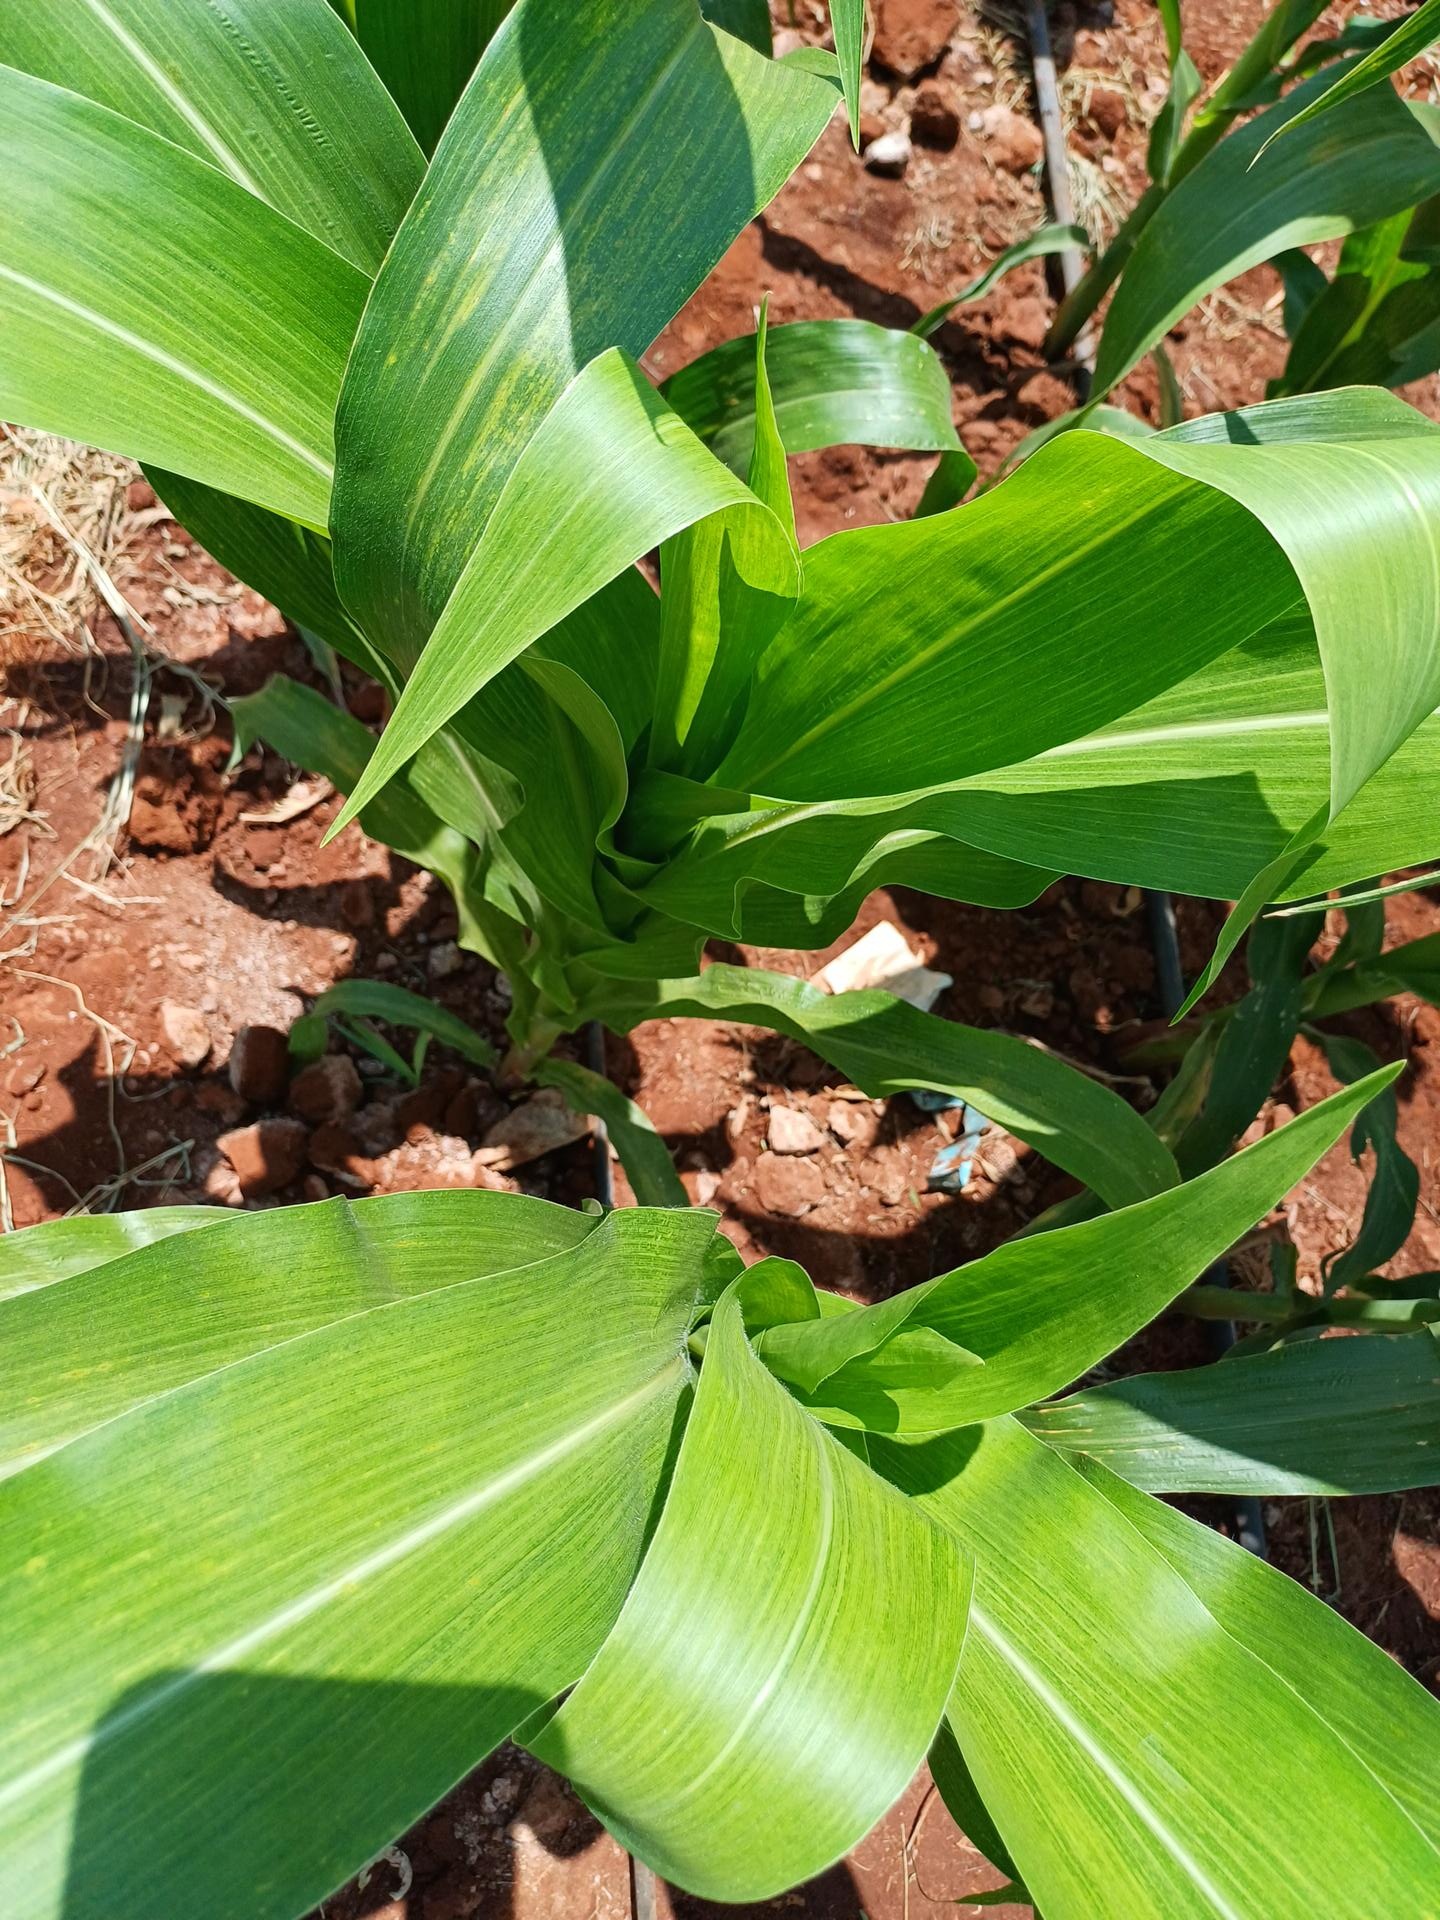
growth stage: vegetative
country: Kenya
